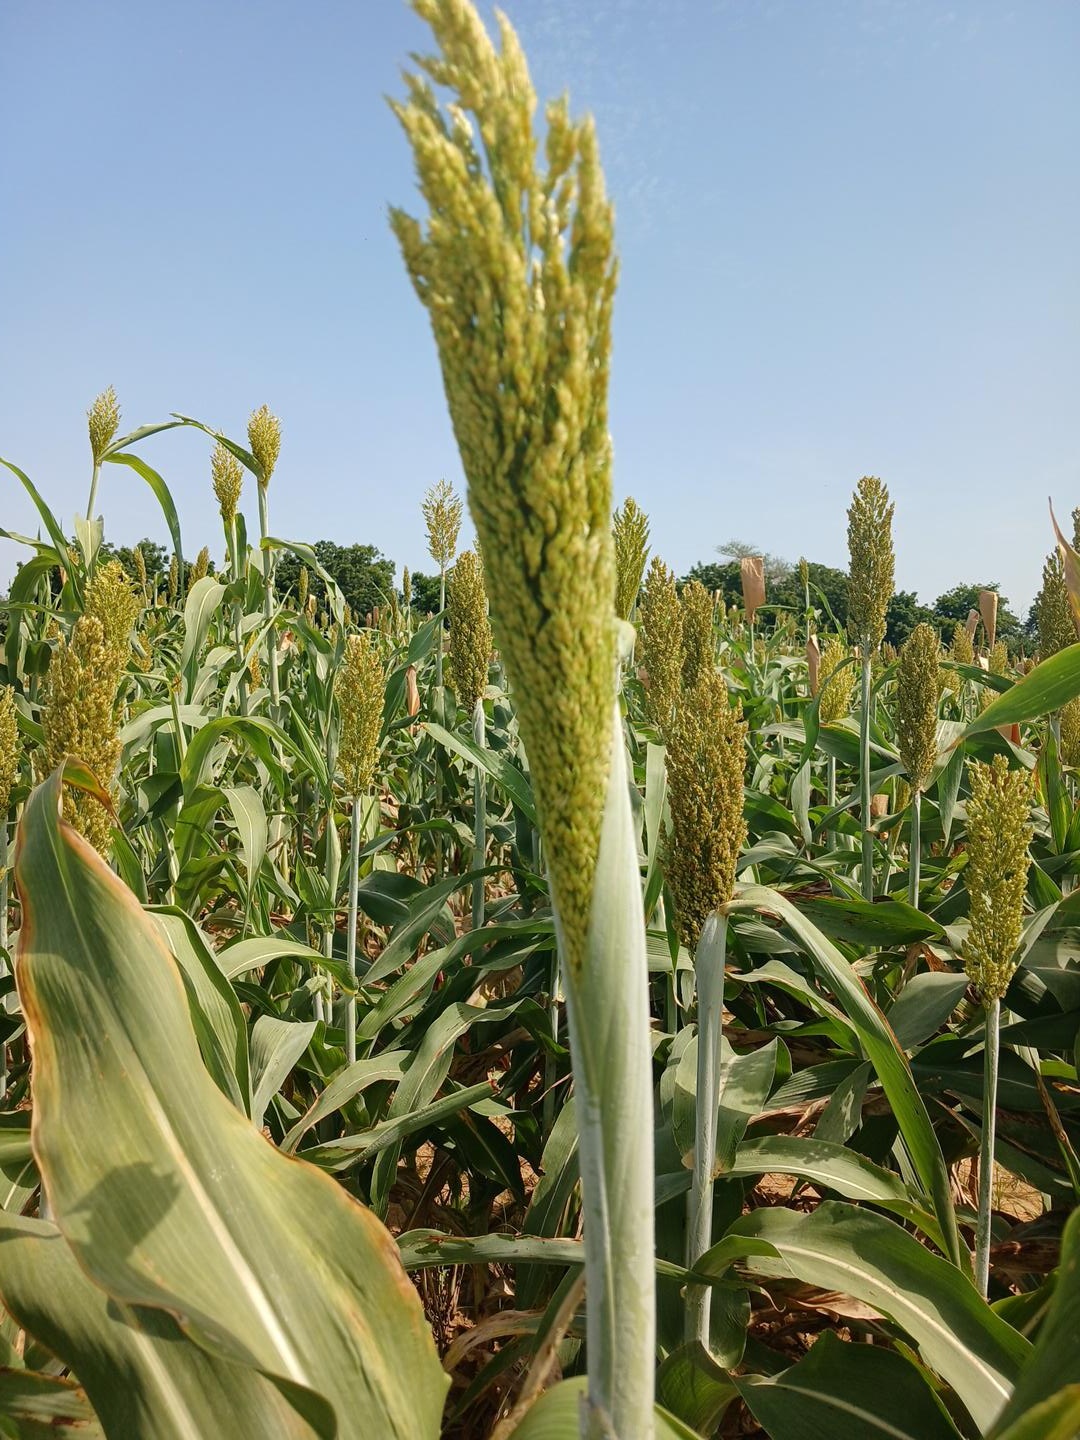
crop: sorghum
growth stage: heading tuber
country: Senegal
